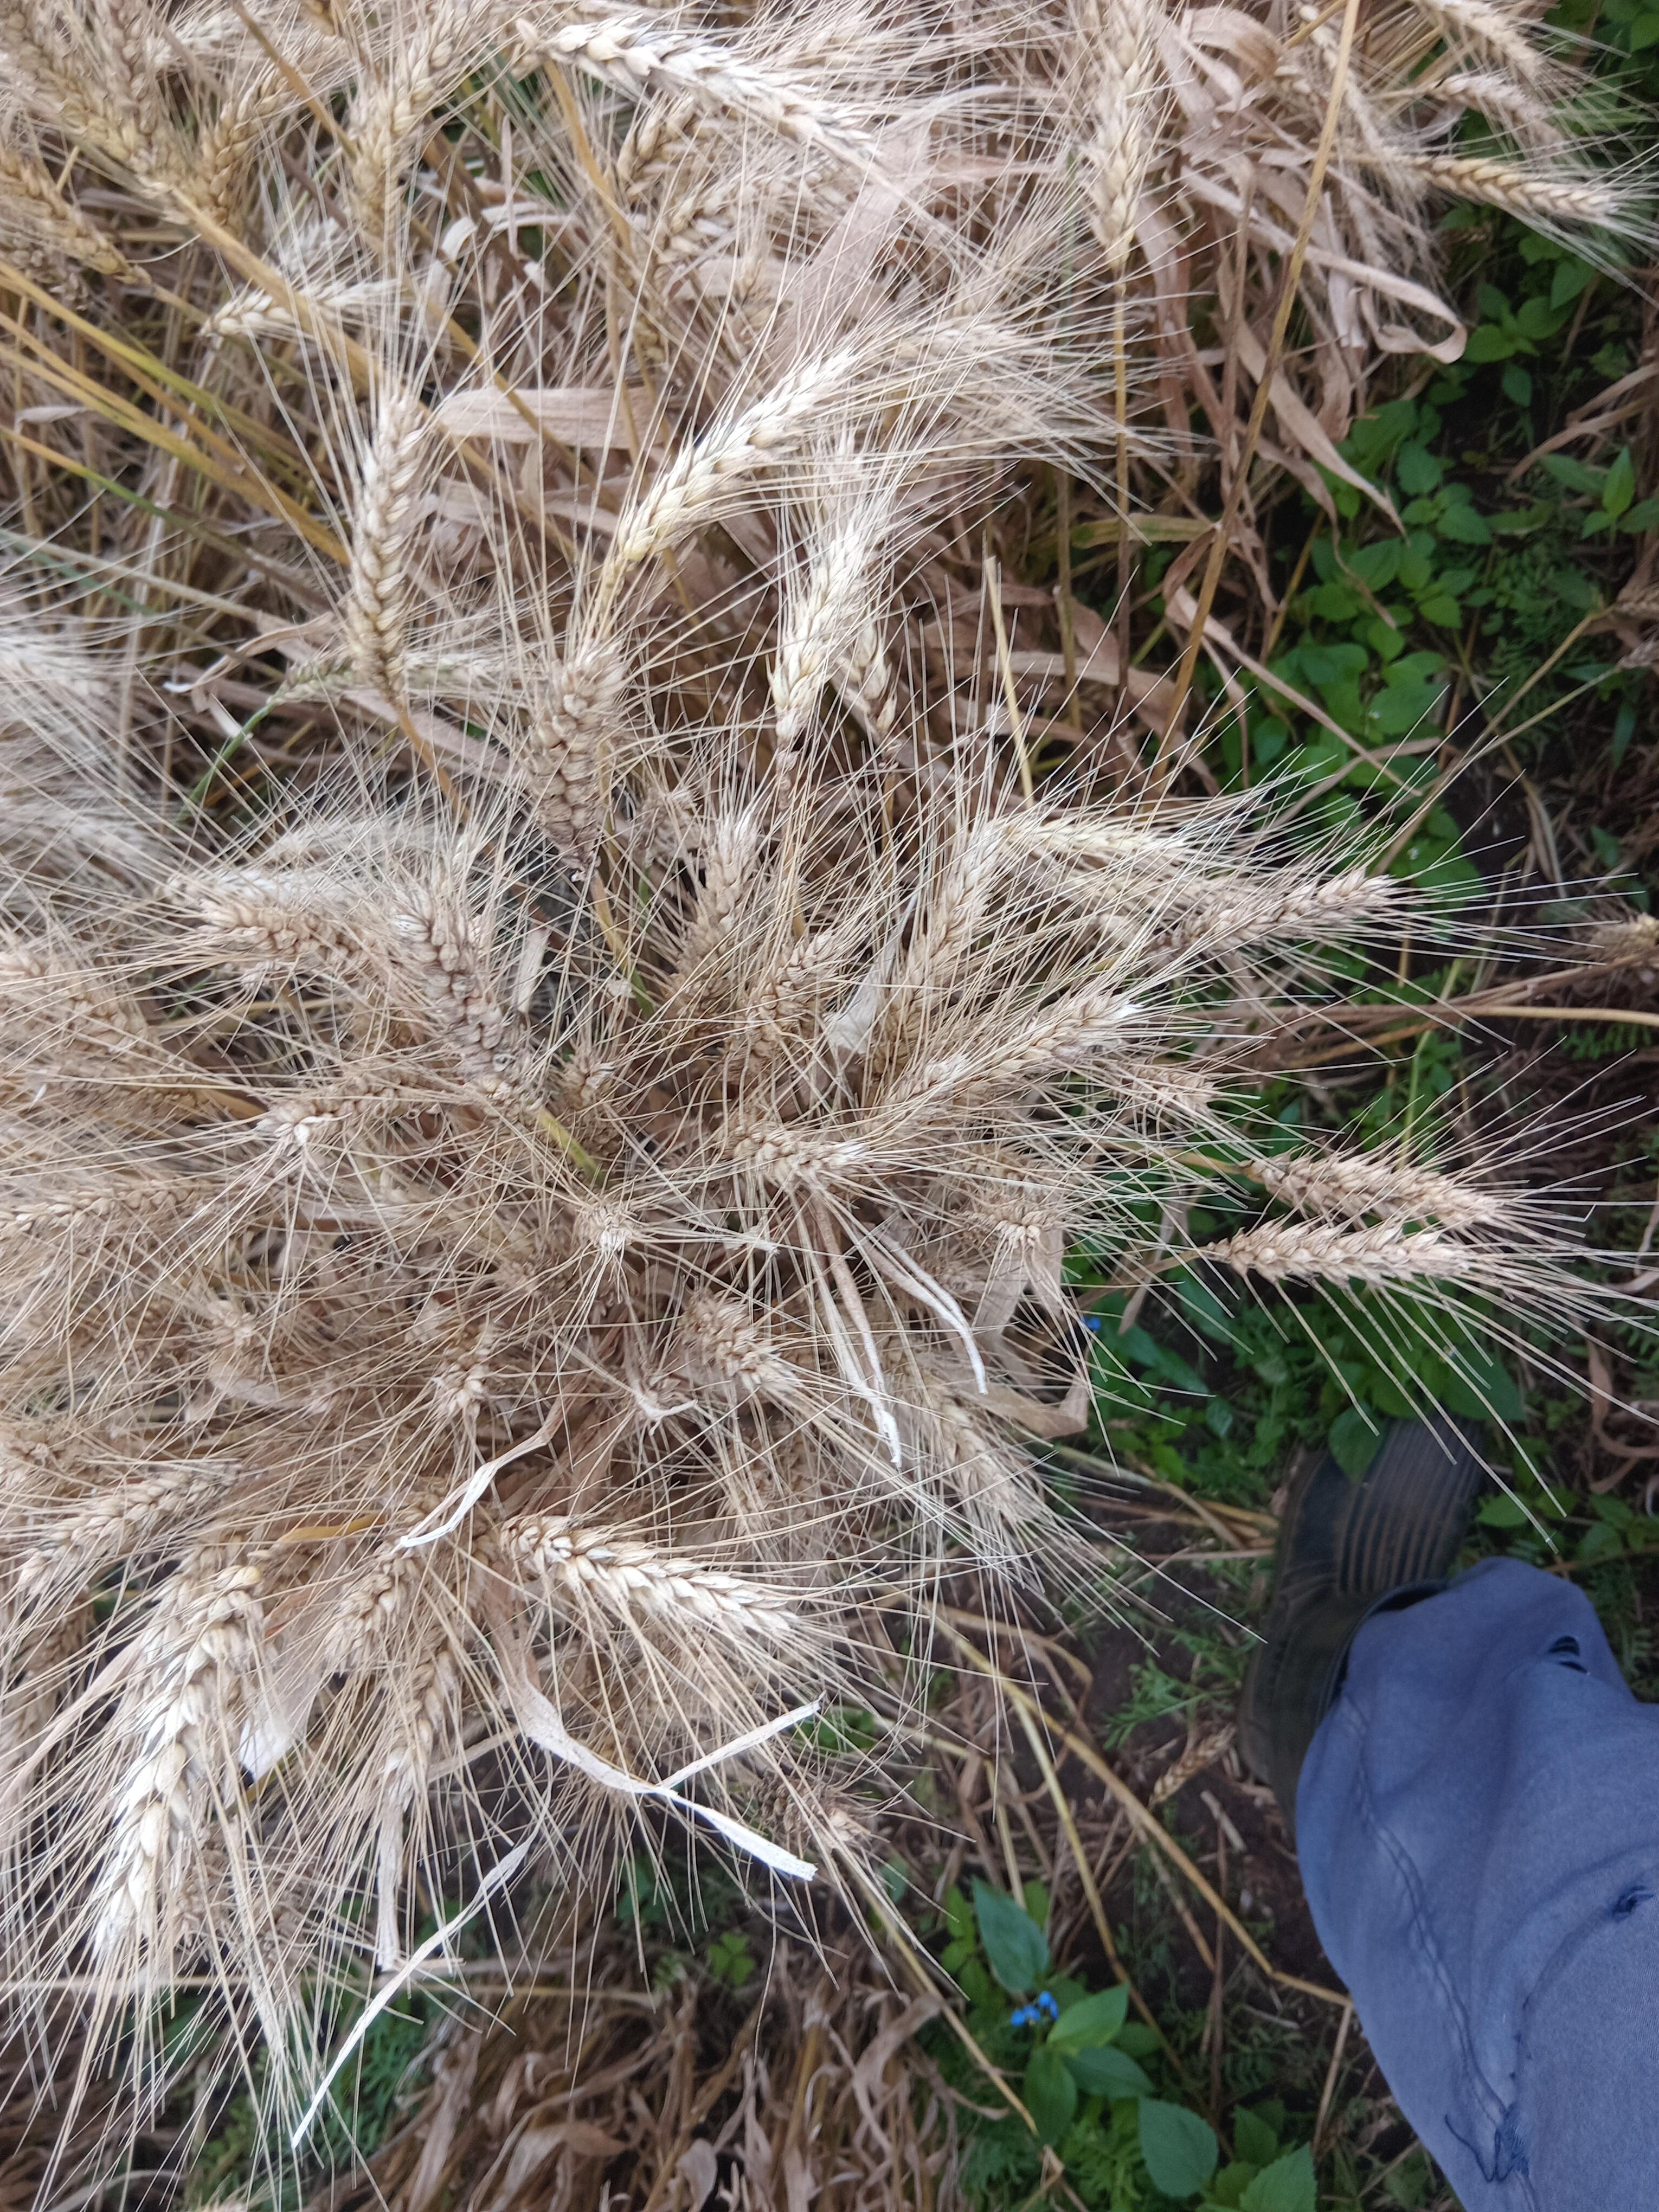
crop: wheat
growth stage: maturity
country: Kenya
